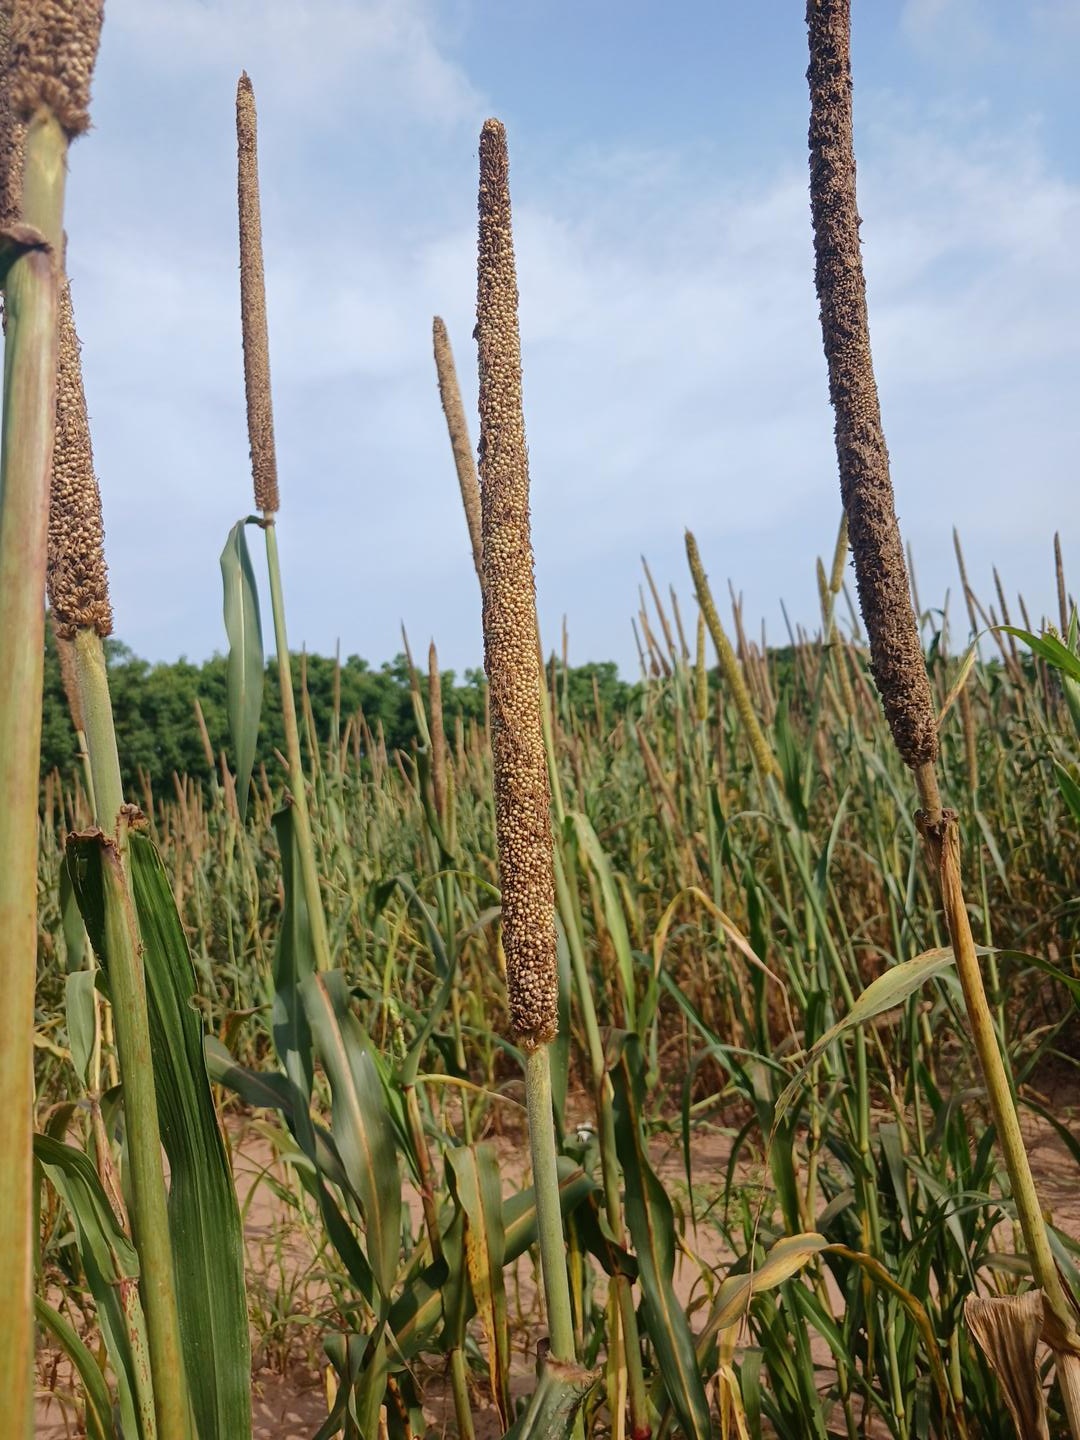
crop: pearl millet
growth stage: maturity
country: Senegal
